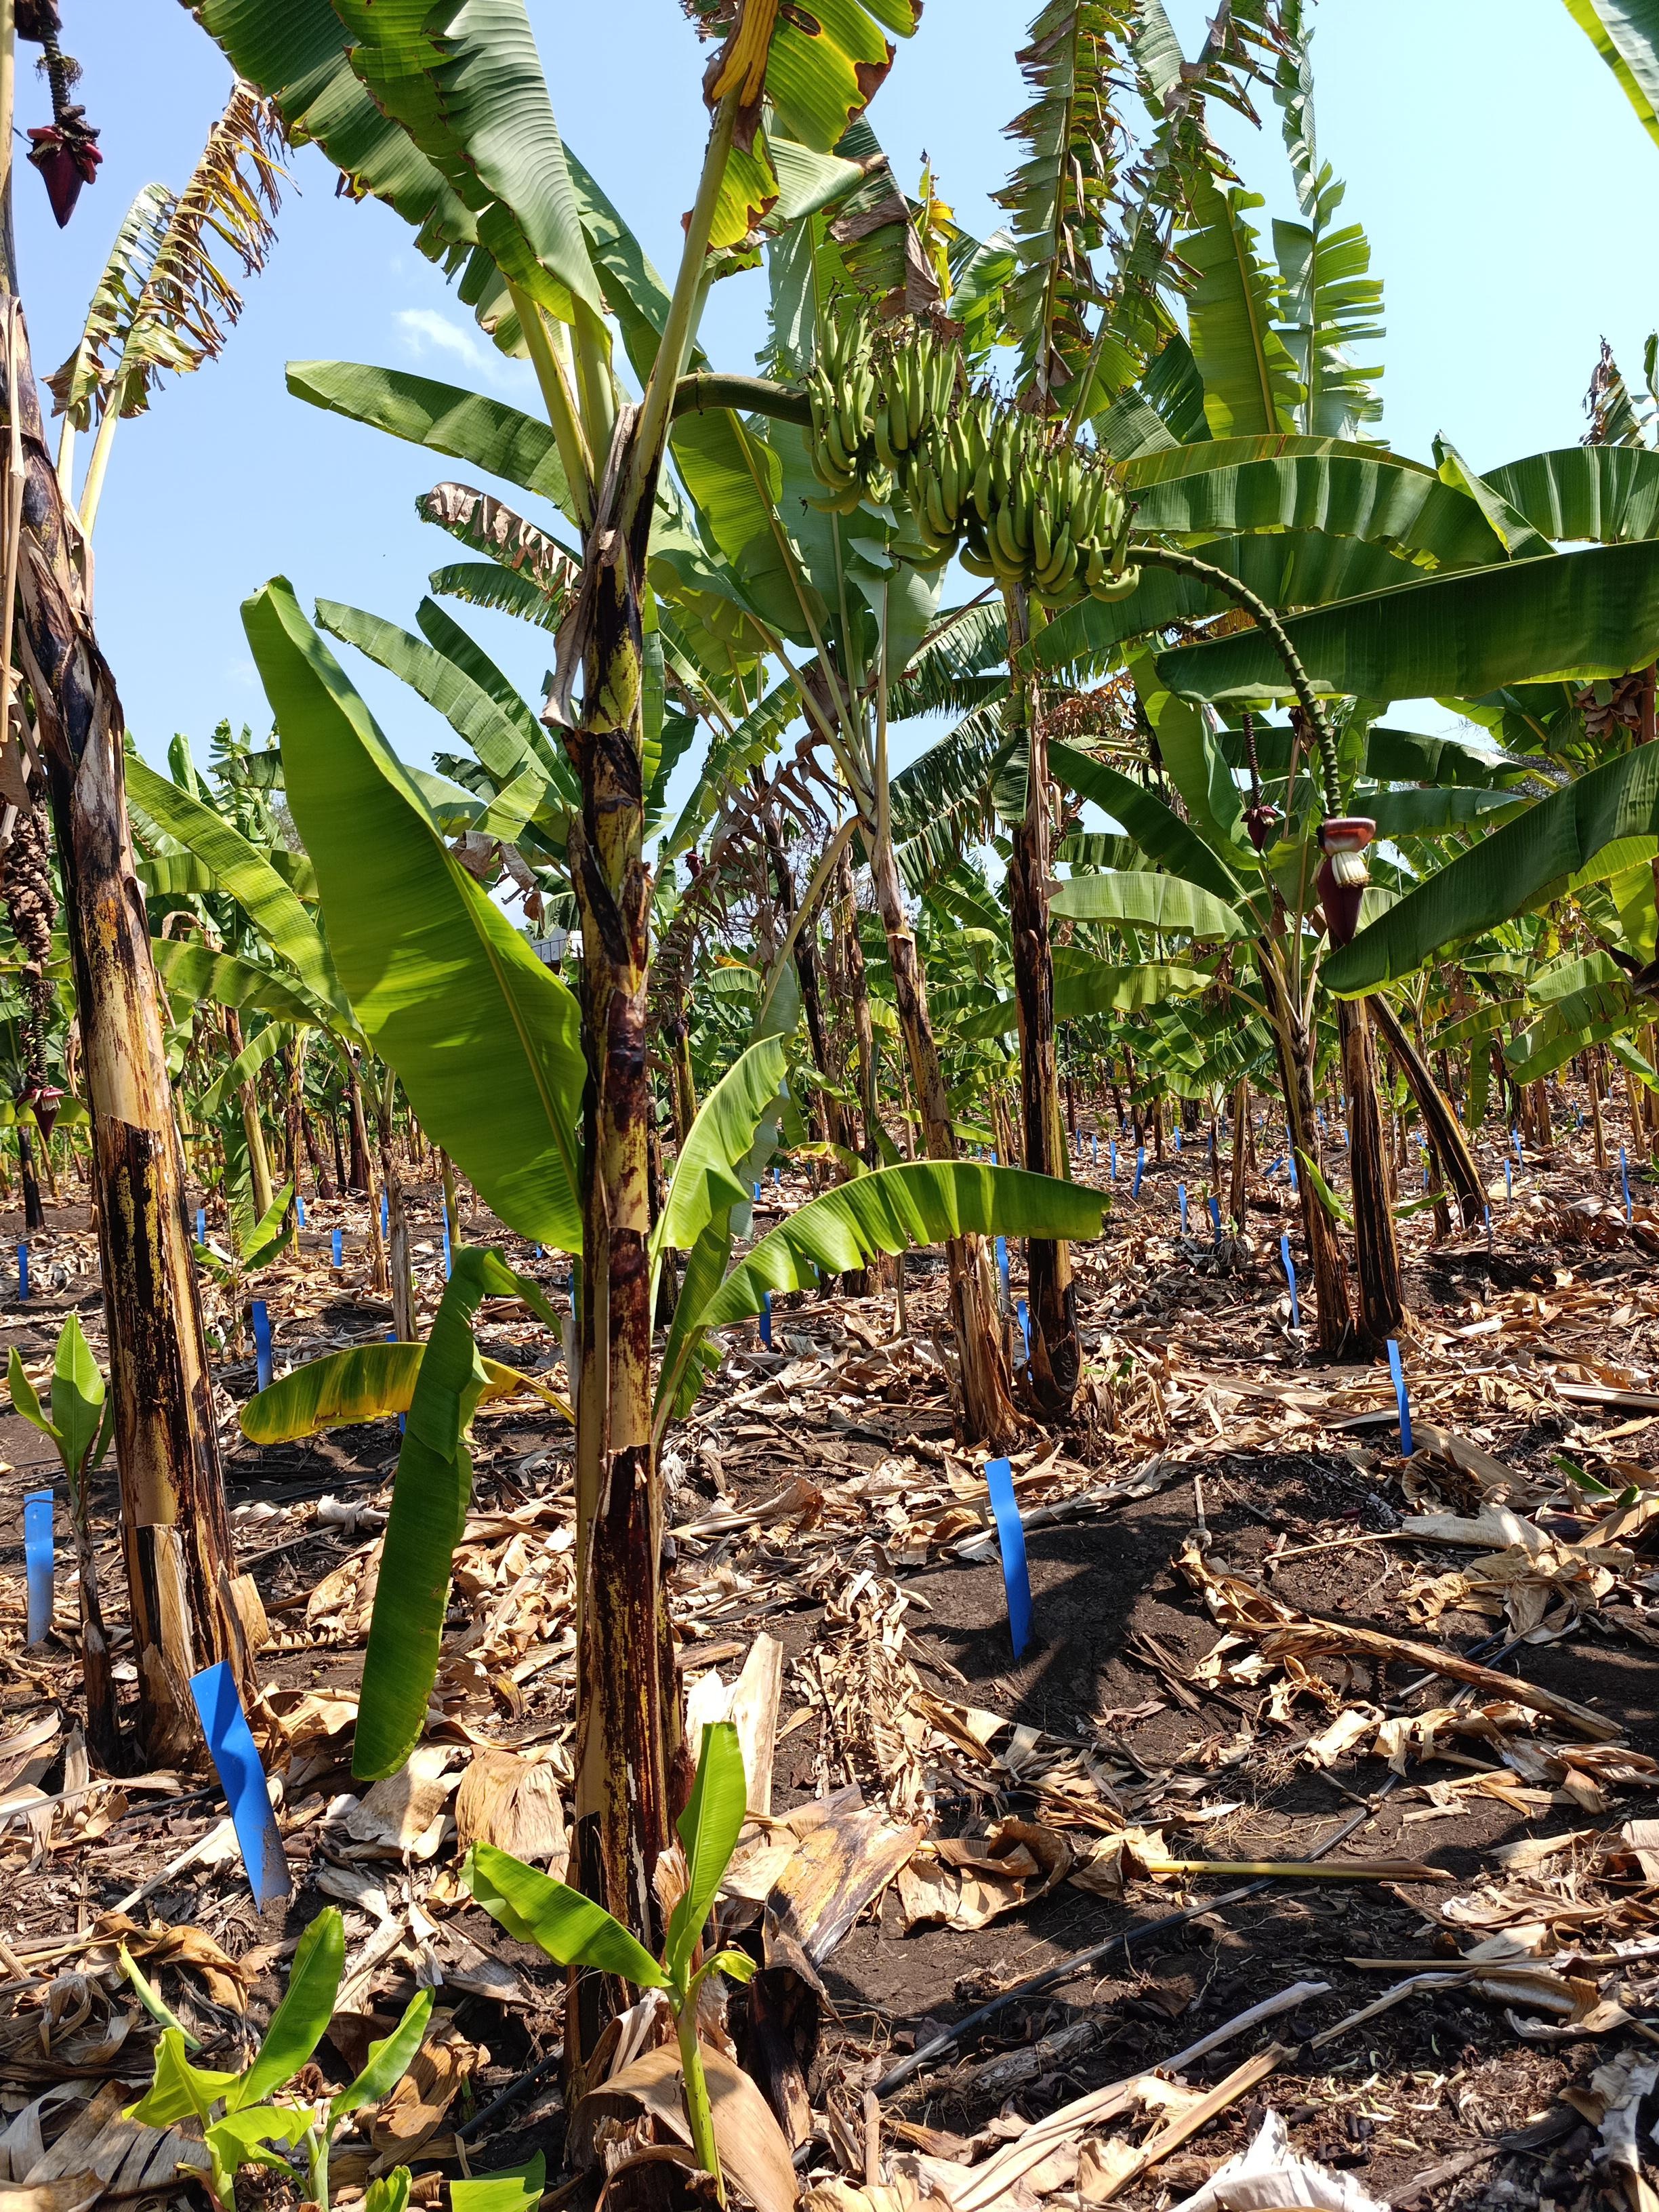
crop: banana
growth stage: development fruit
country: Tanzania
